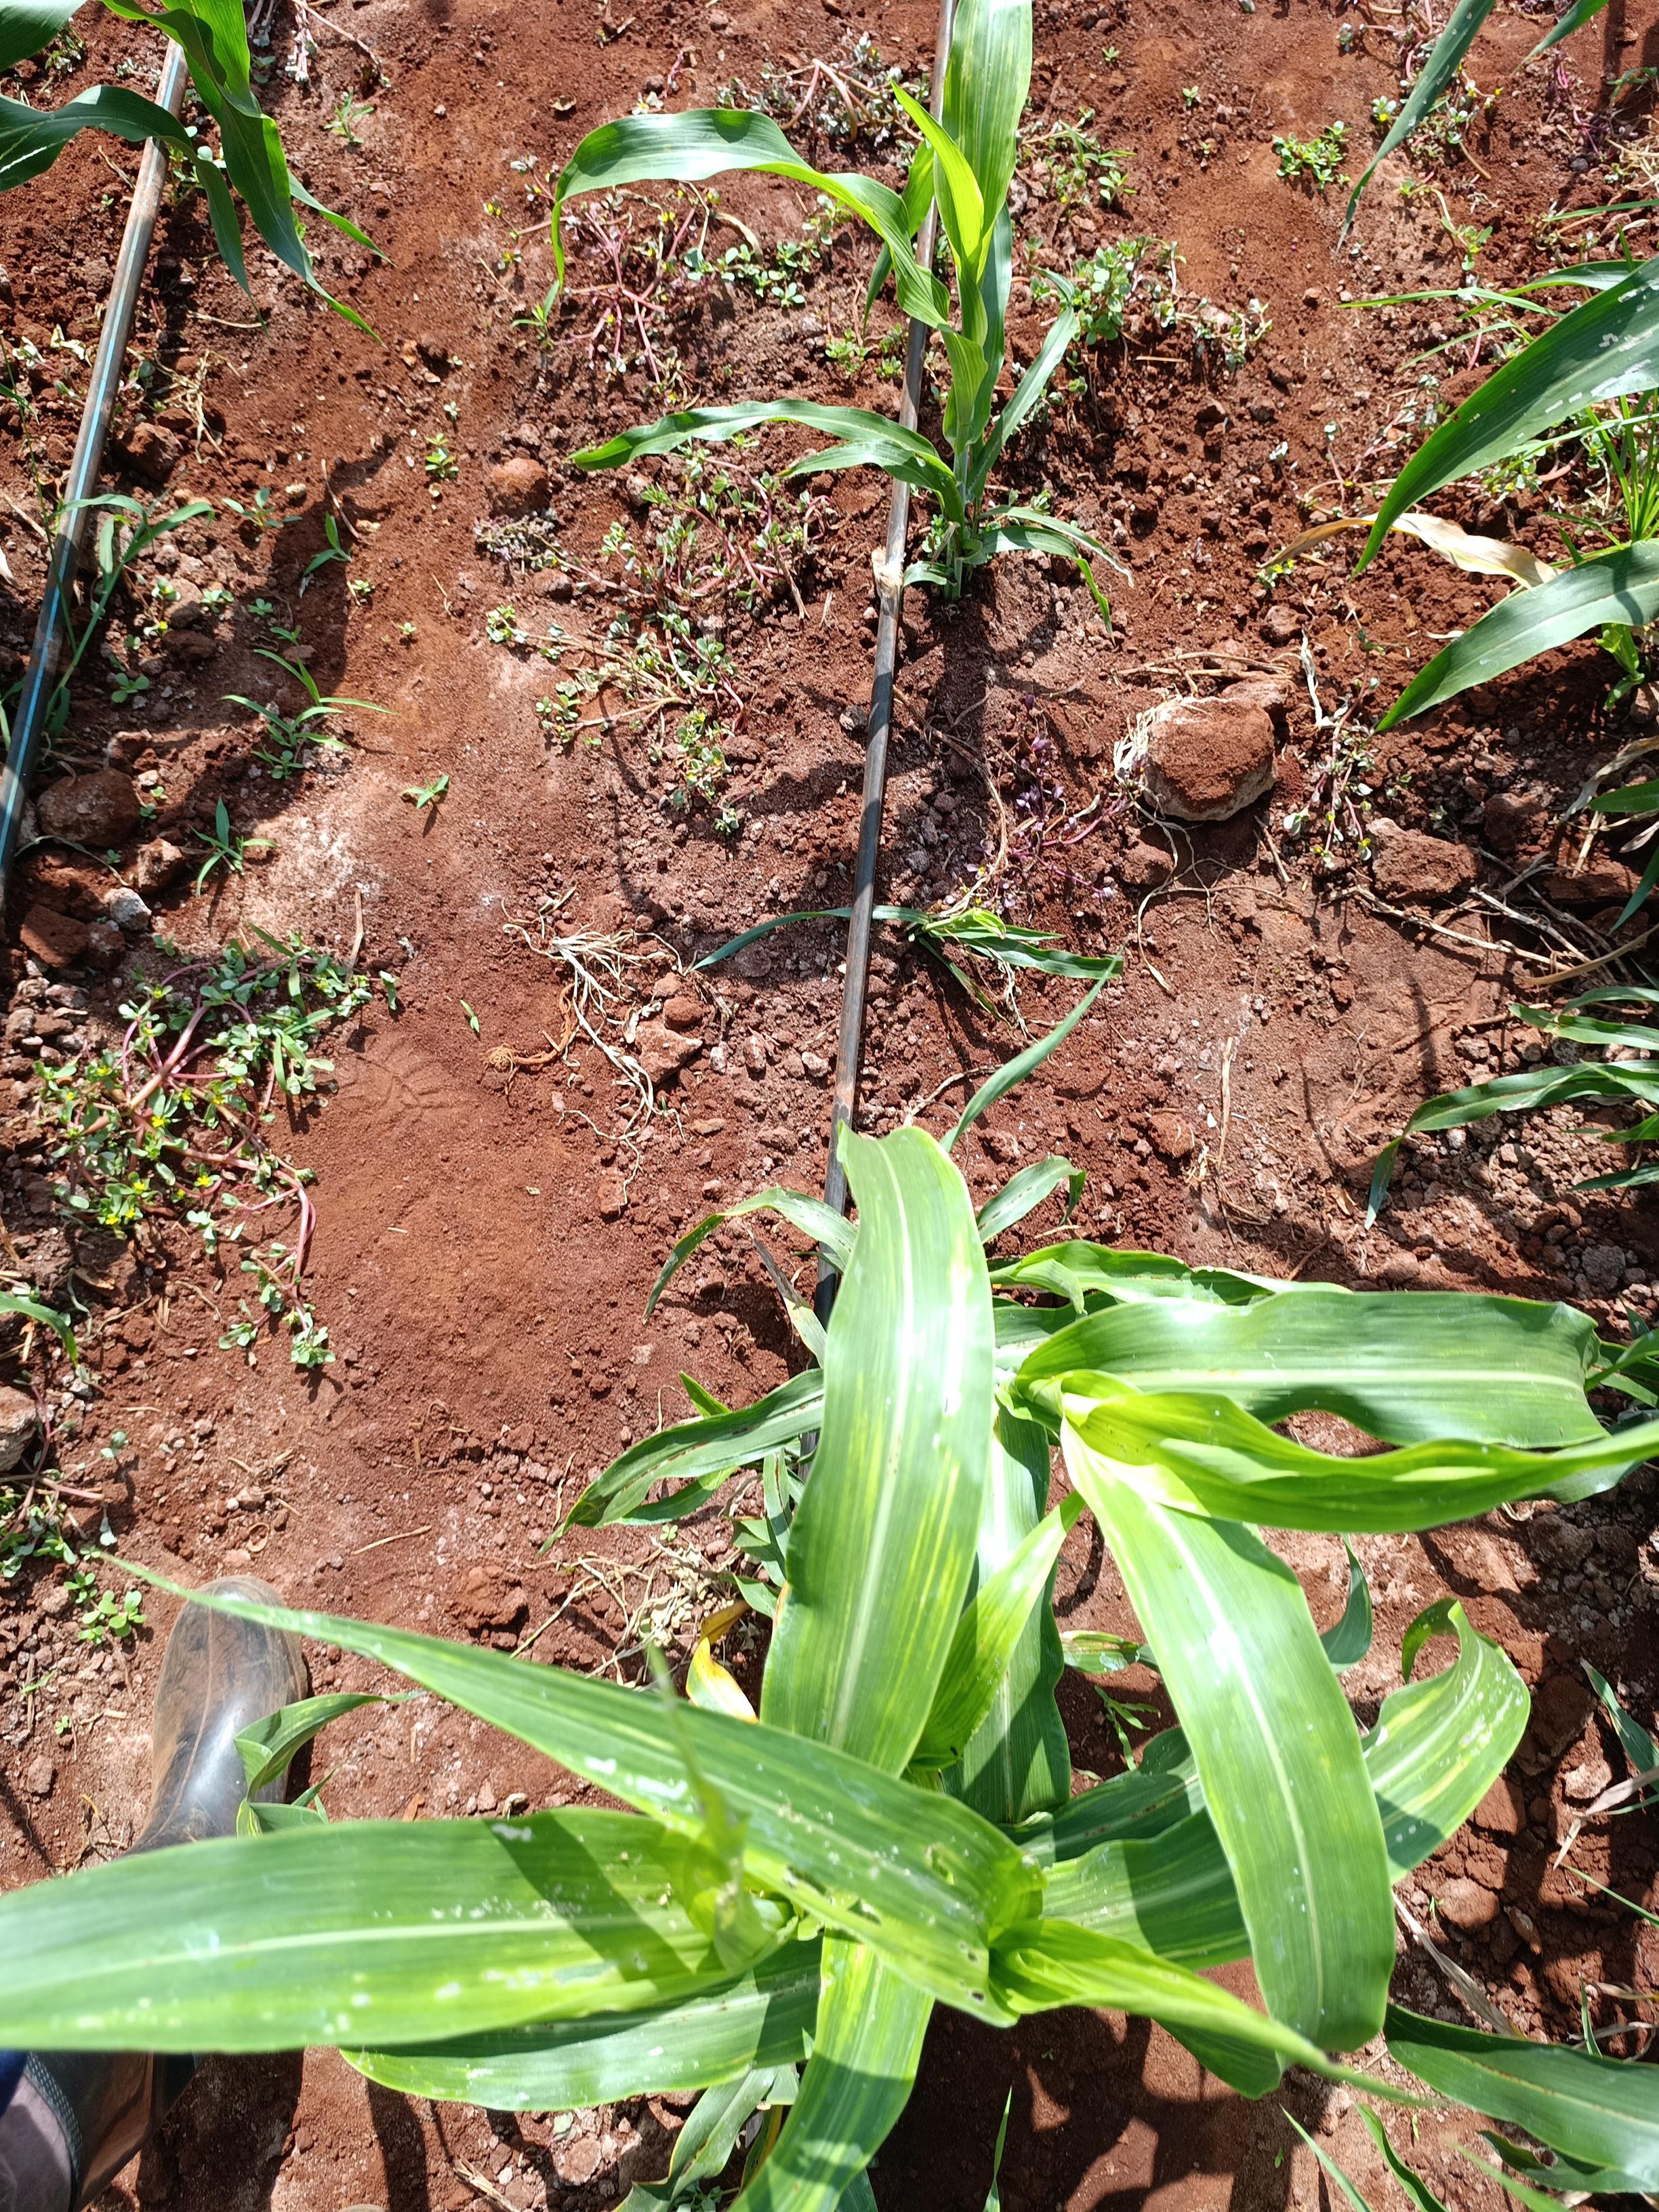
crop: sorghum
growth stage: heading tuber
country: Kenya
